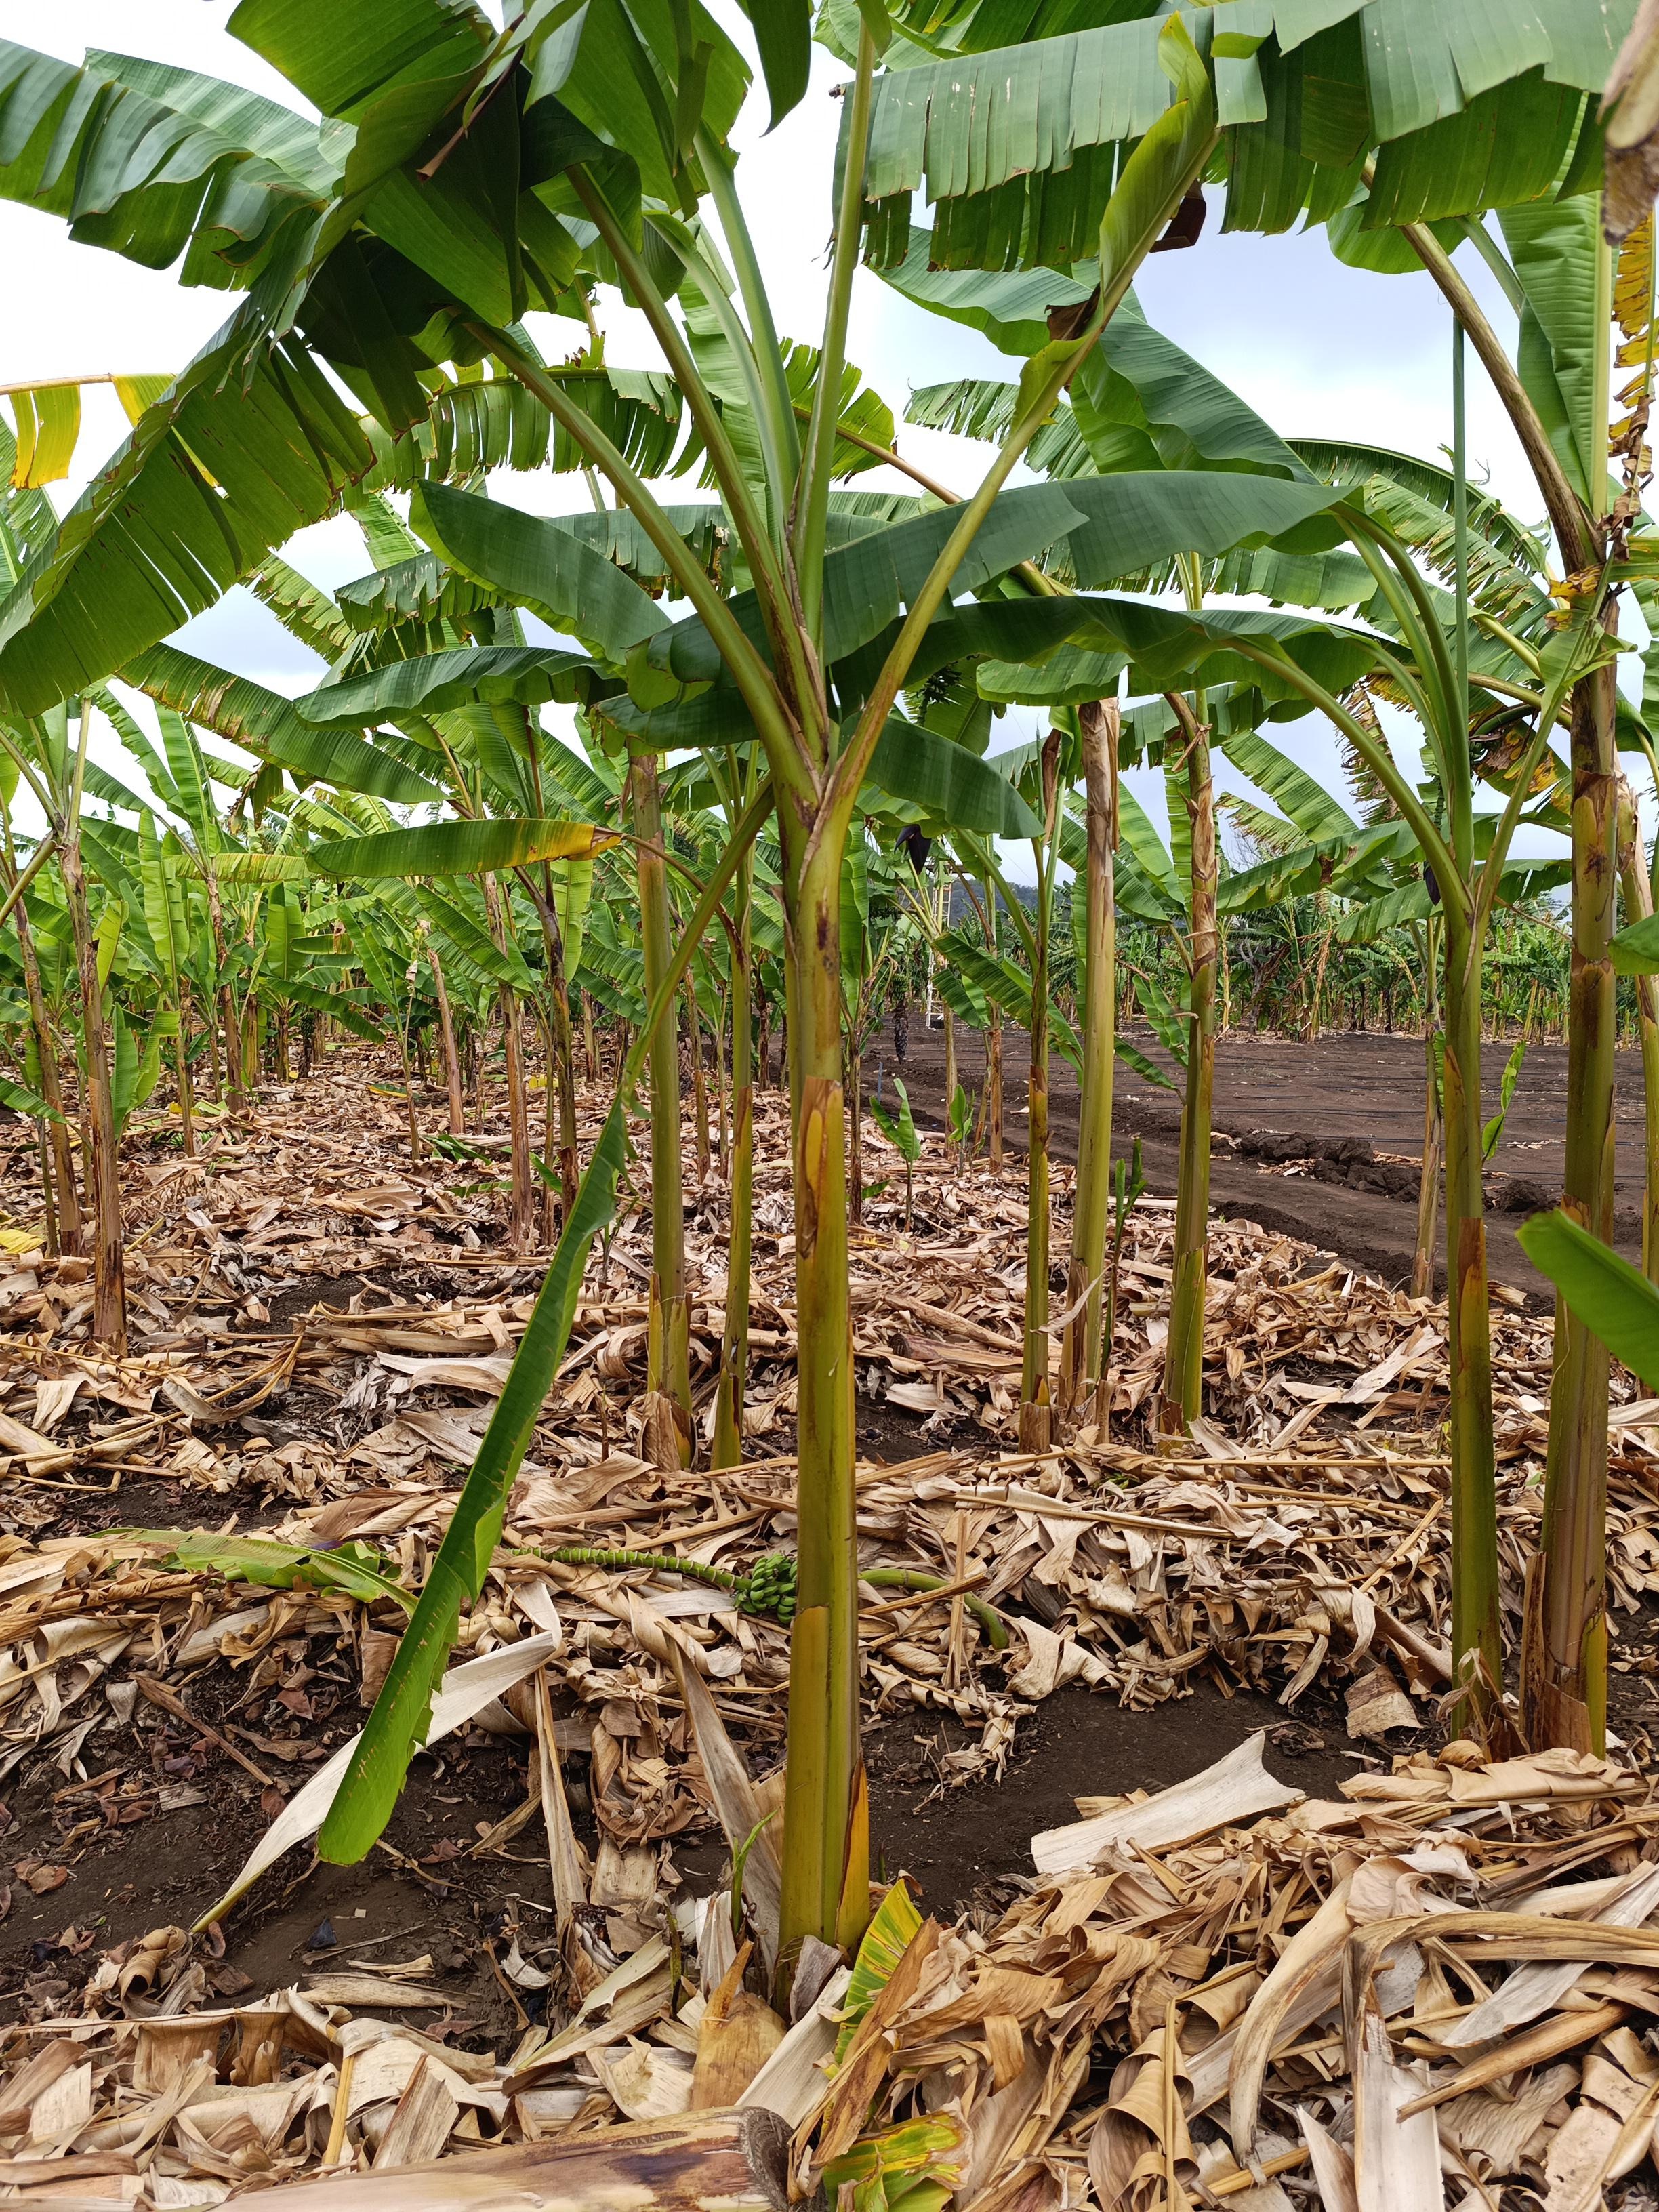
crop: banana
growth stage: vegetative
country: Tanzania
